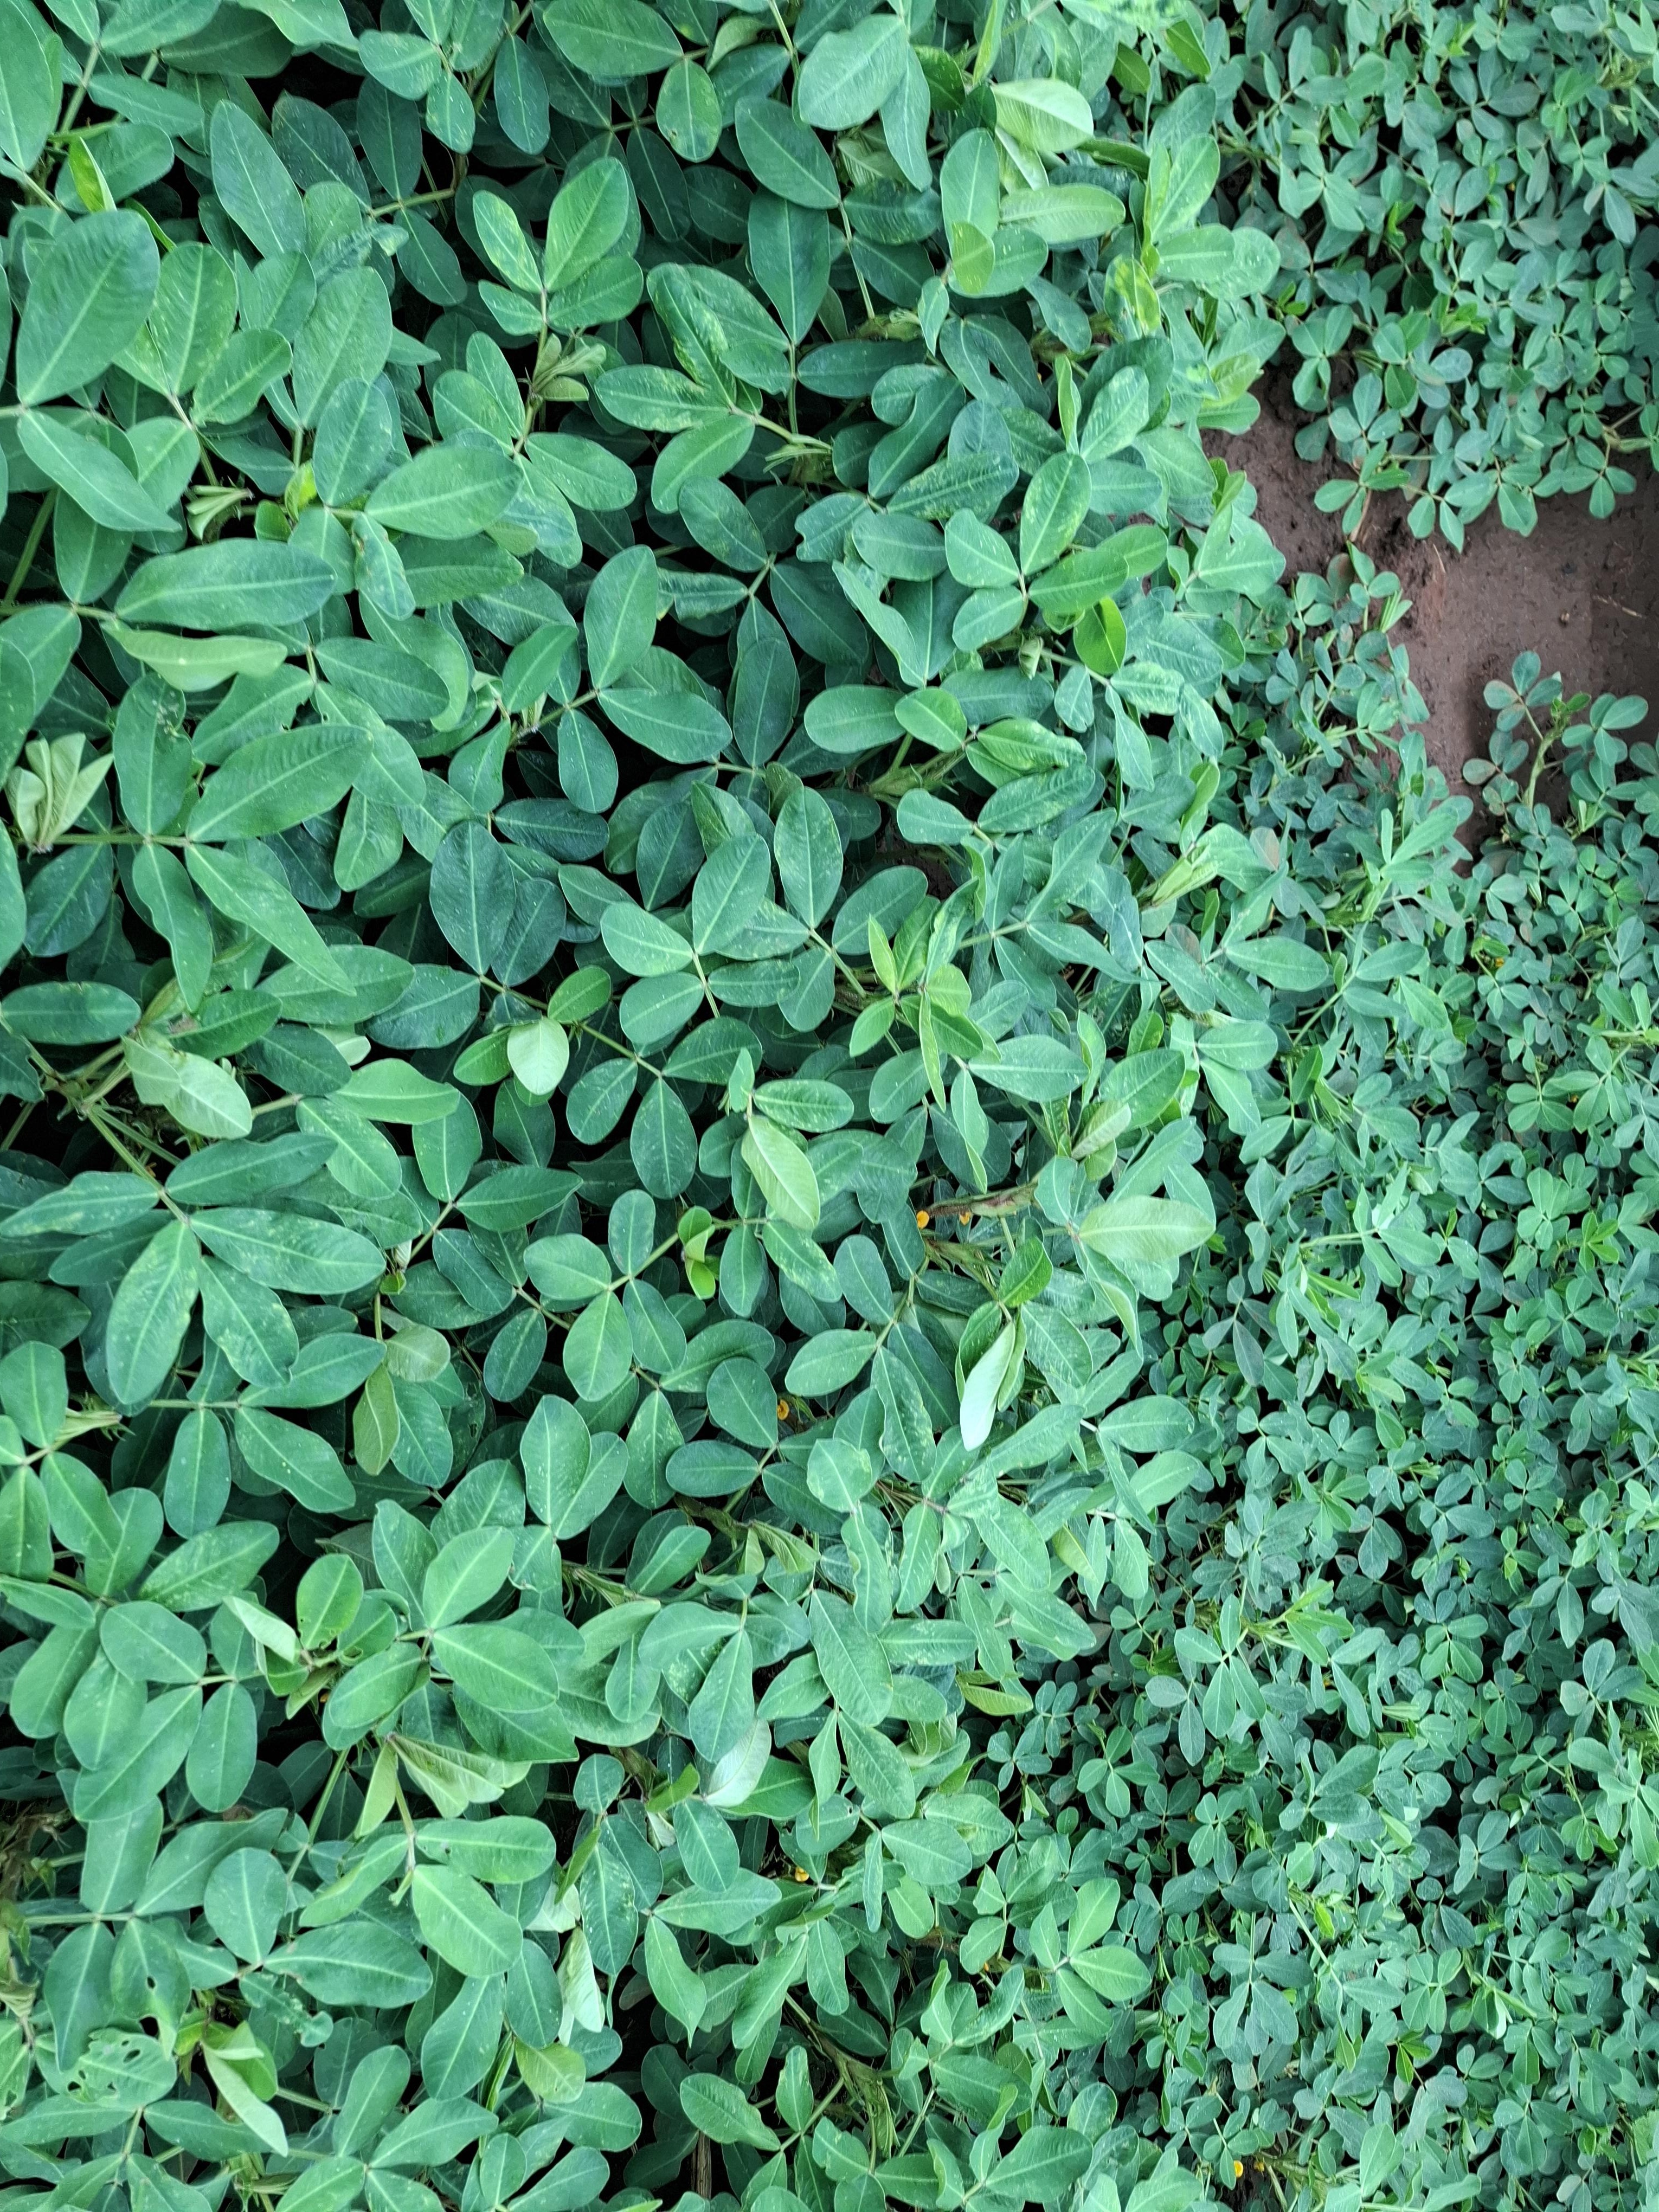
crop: groundnut
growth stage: flowering
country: Kenya
